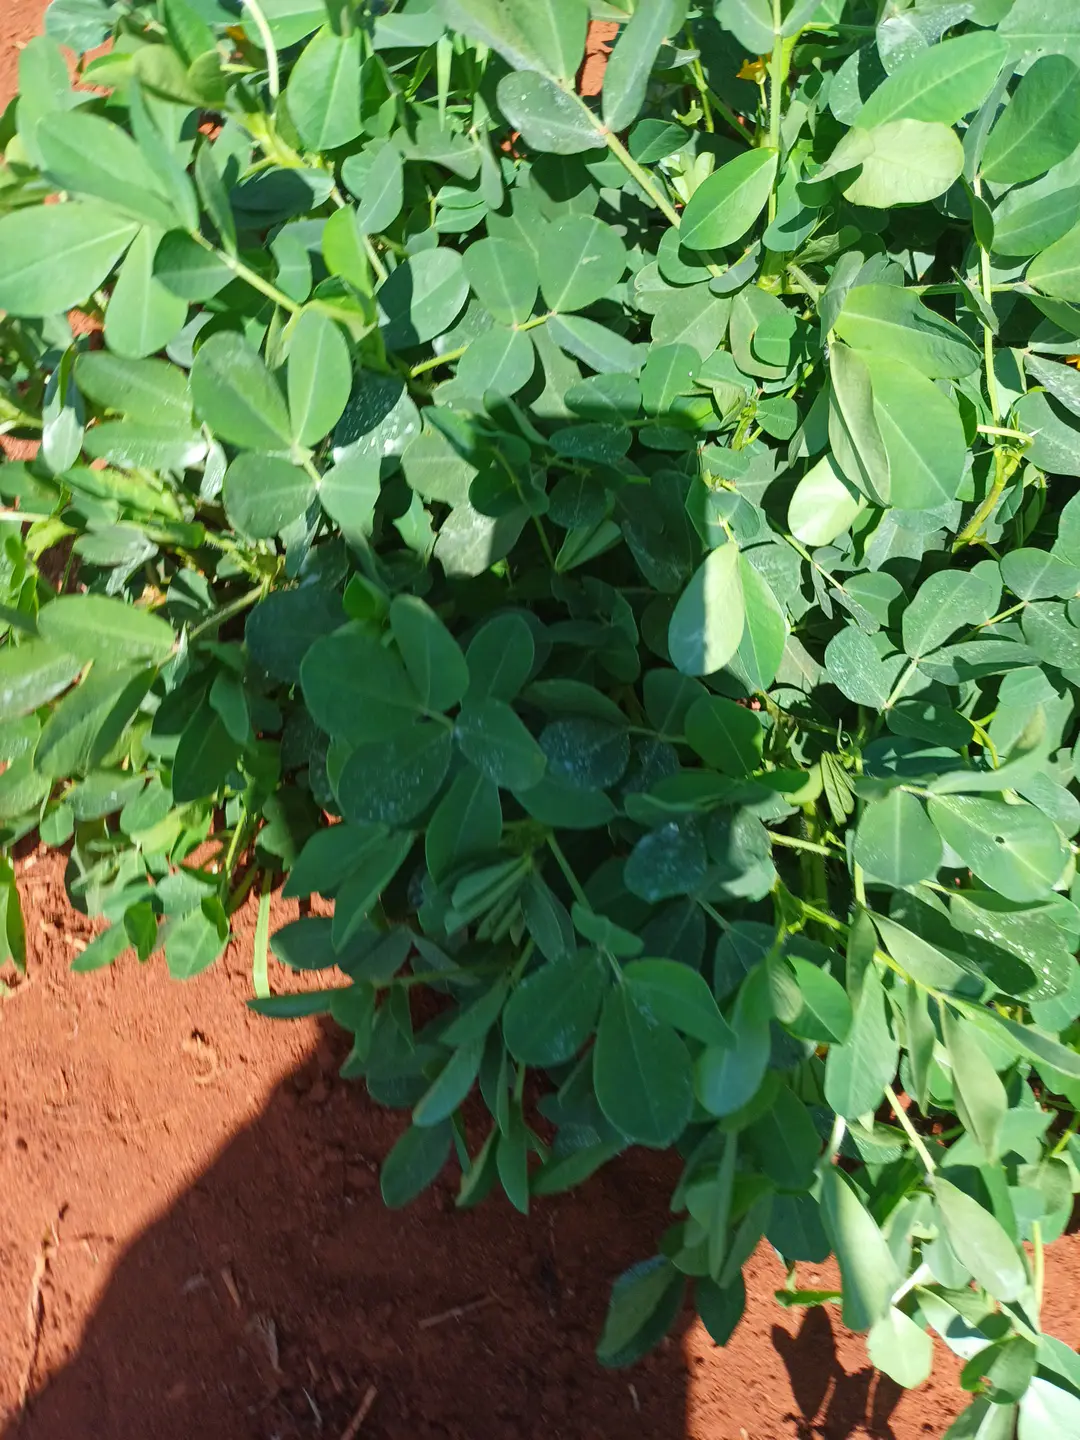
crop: groundnut
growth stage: flowering
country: Kenya
